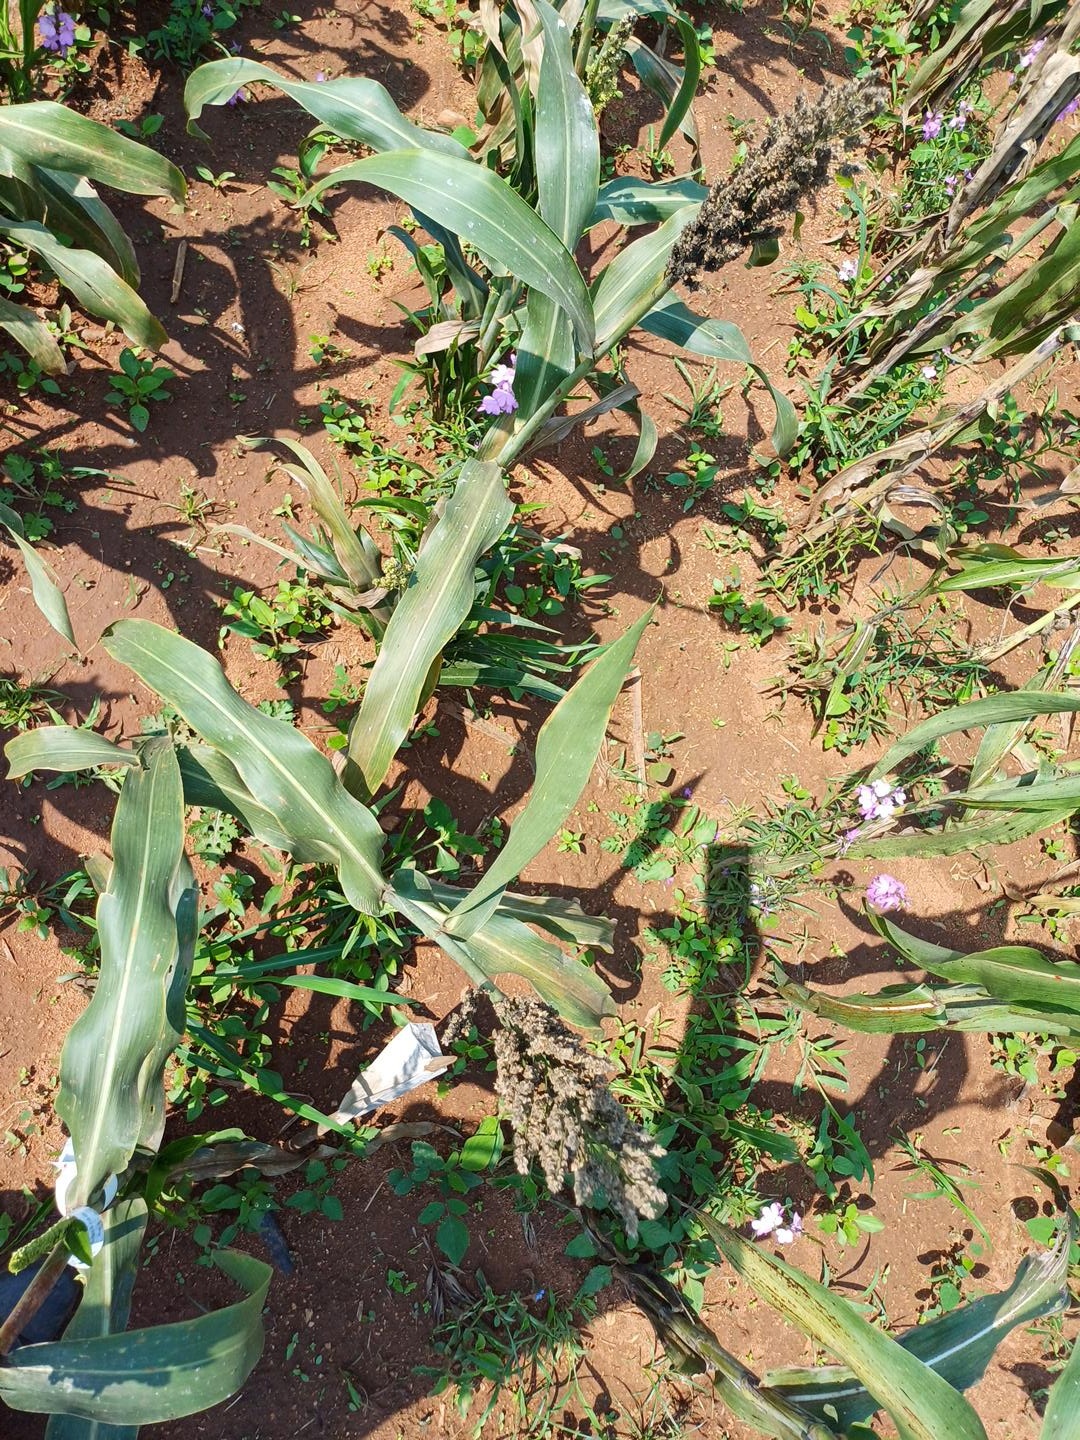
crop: sorghum
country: Kenya
